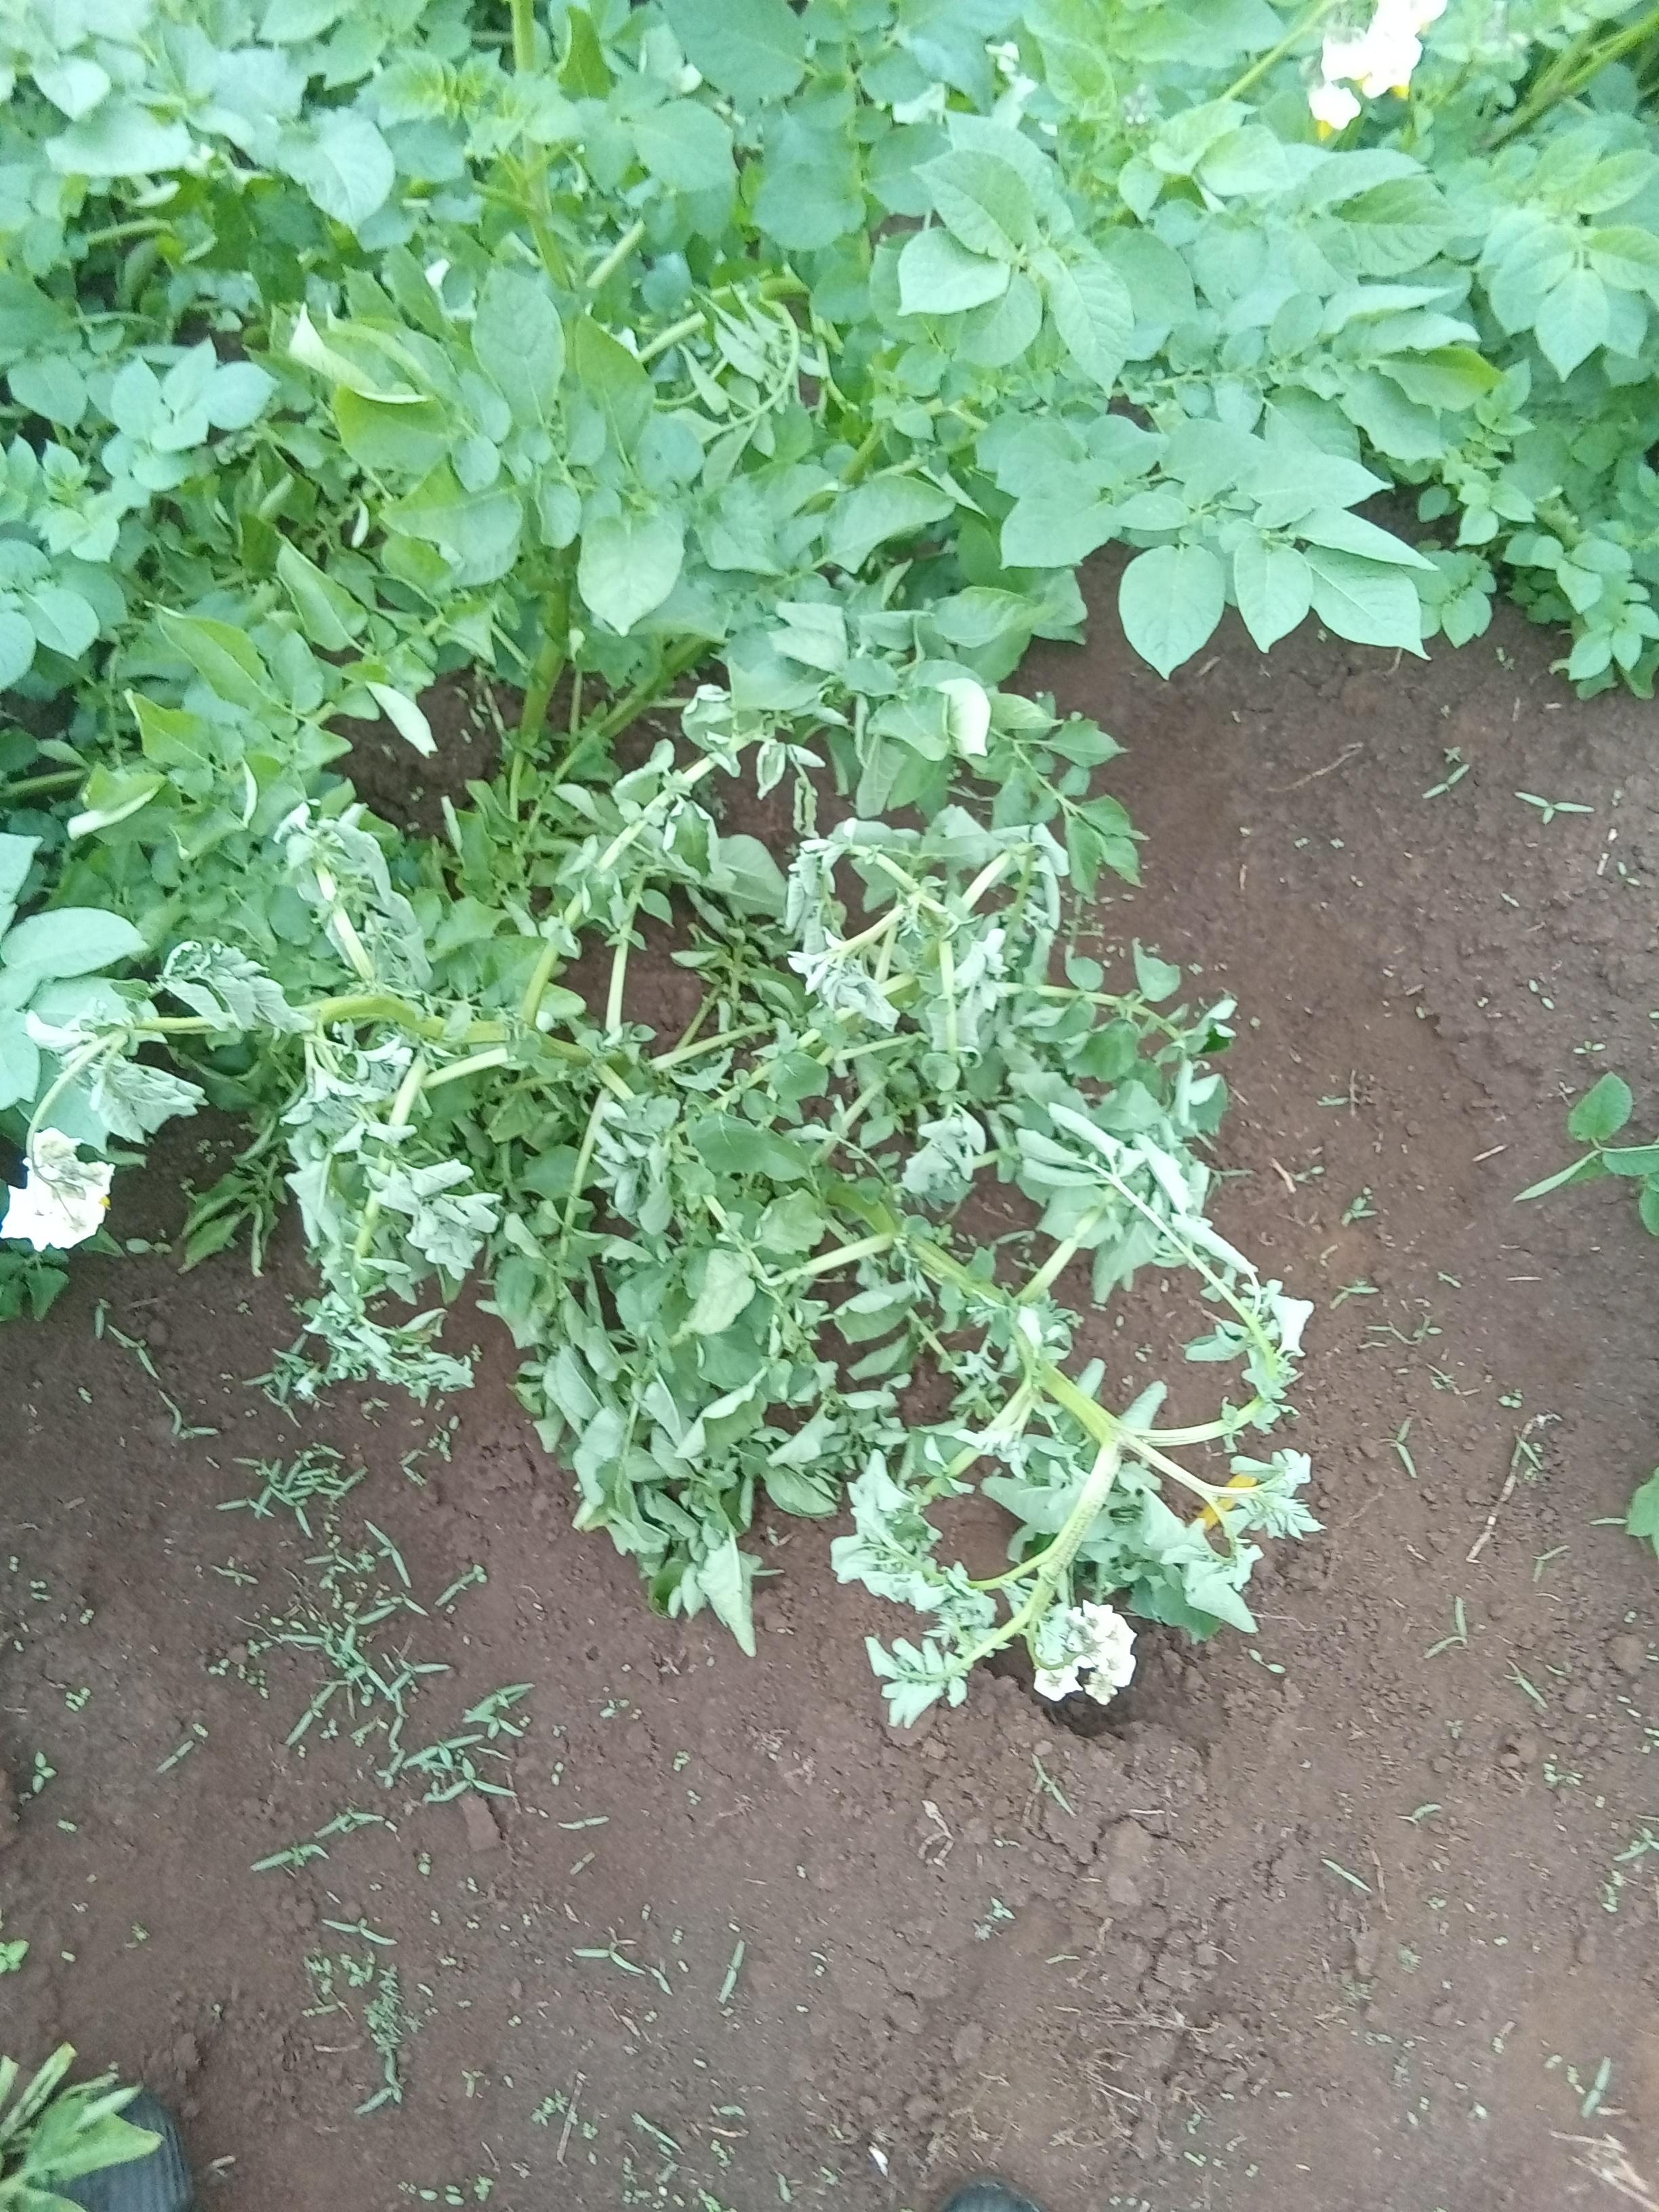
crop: potato
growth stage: flowering
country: Kenya
